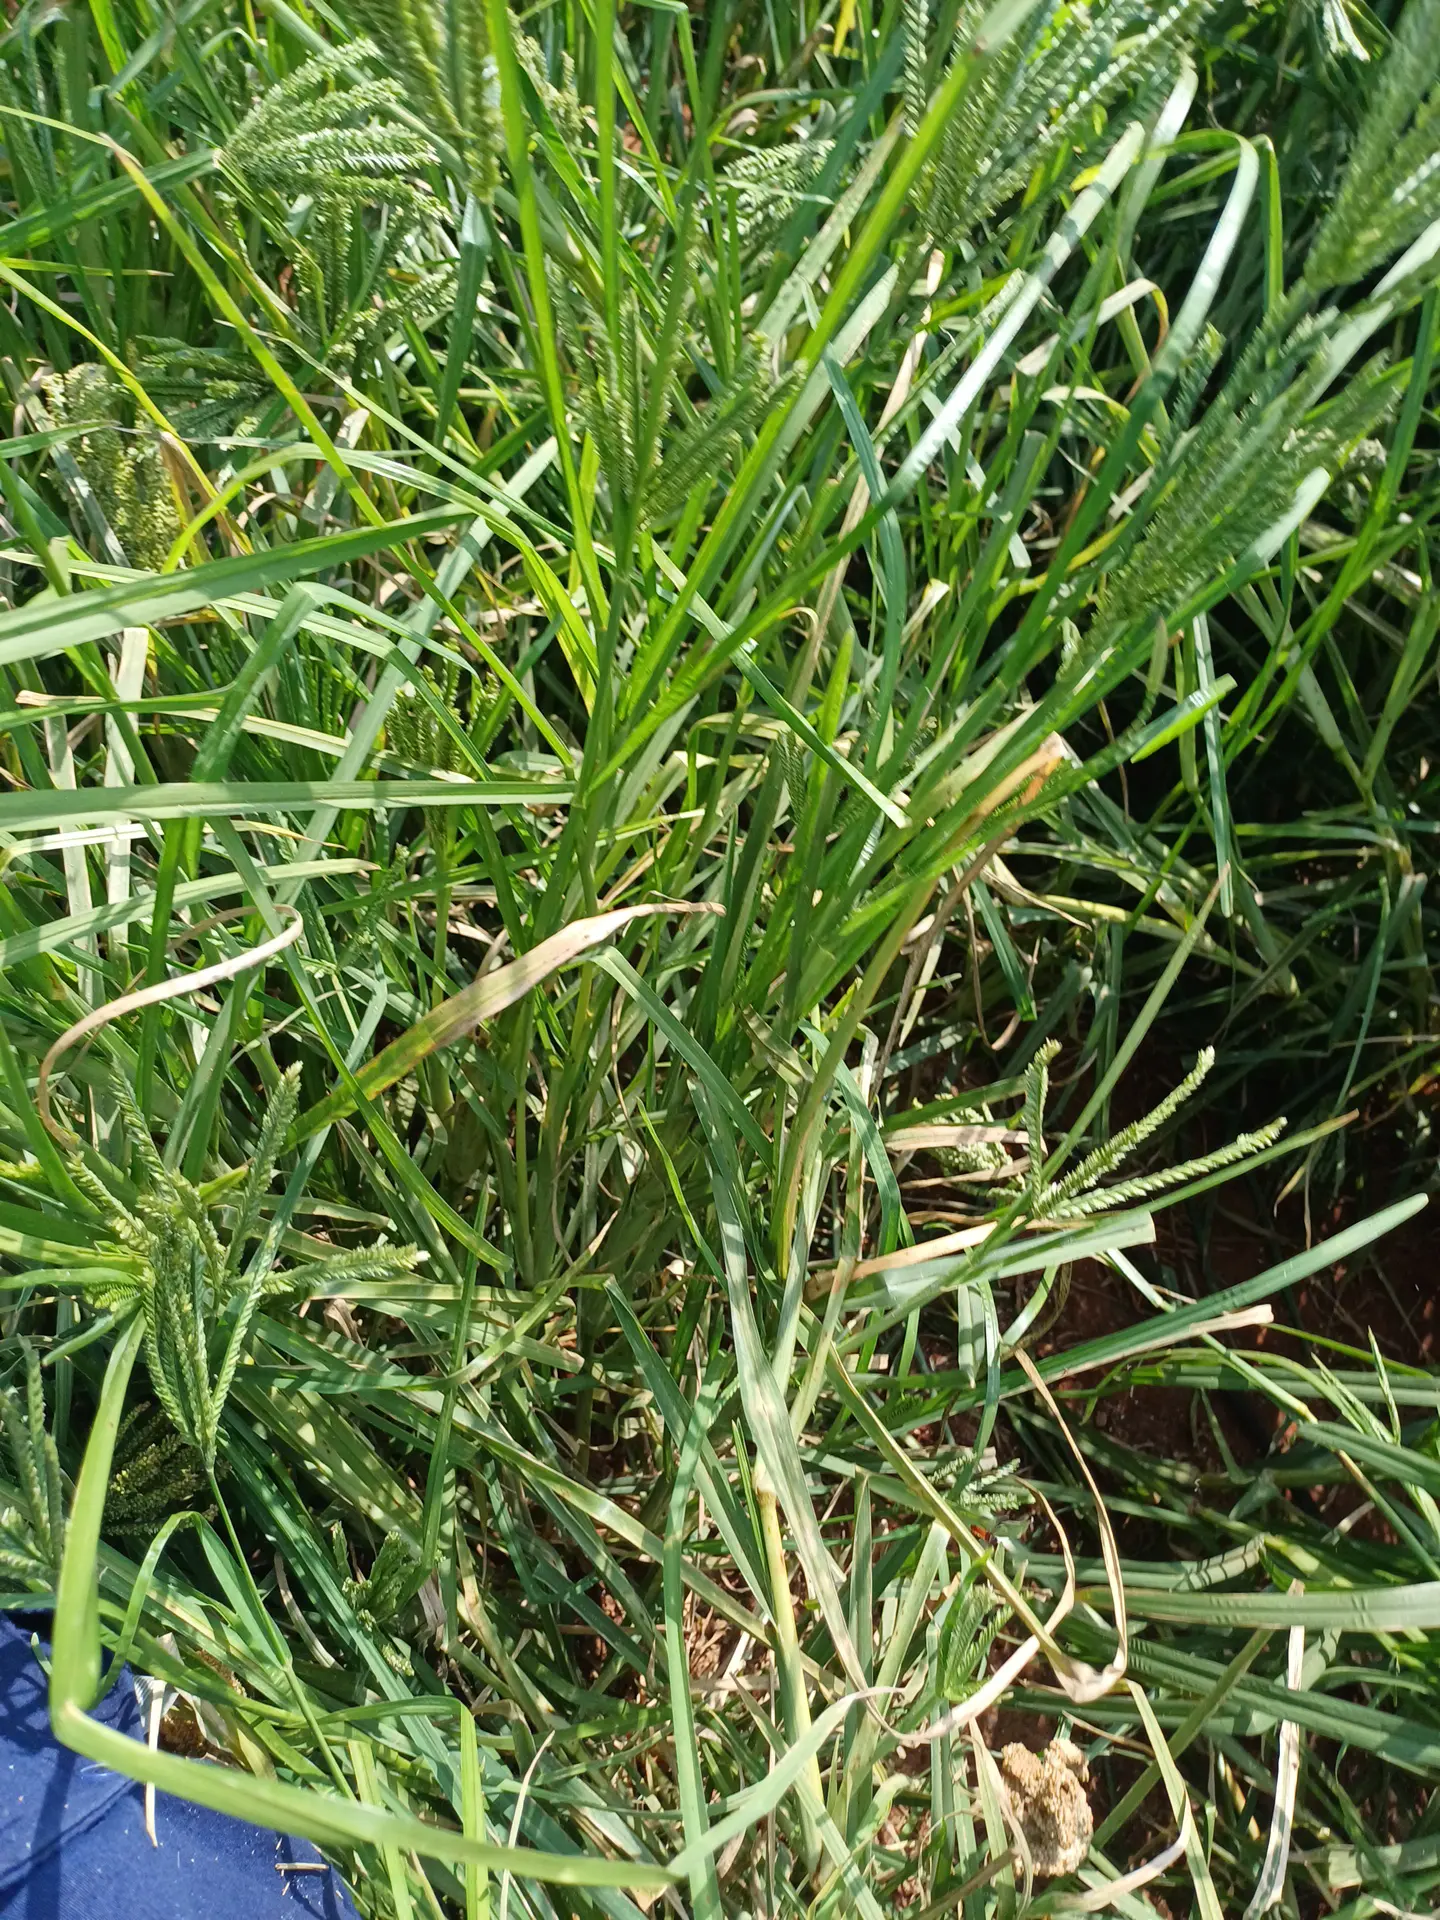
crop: finger millet
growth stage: filling grain
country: Kenya
